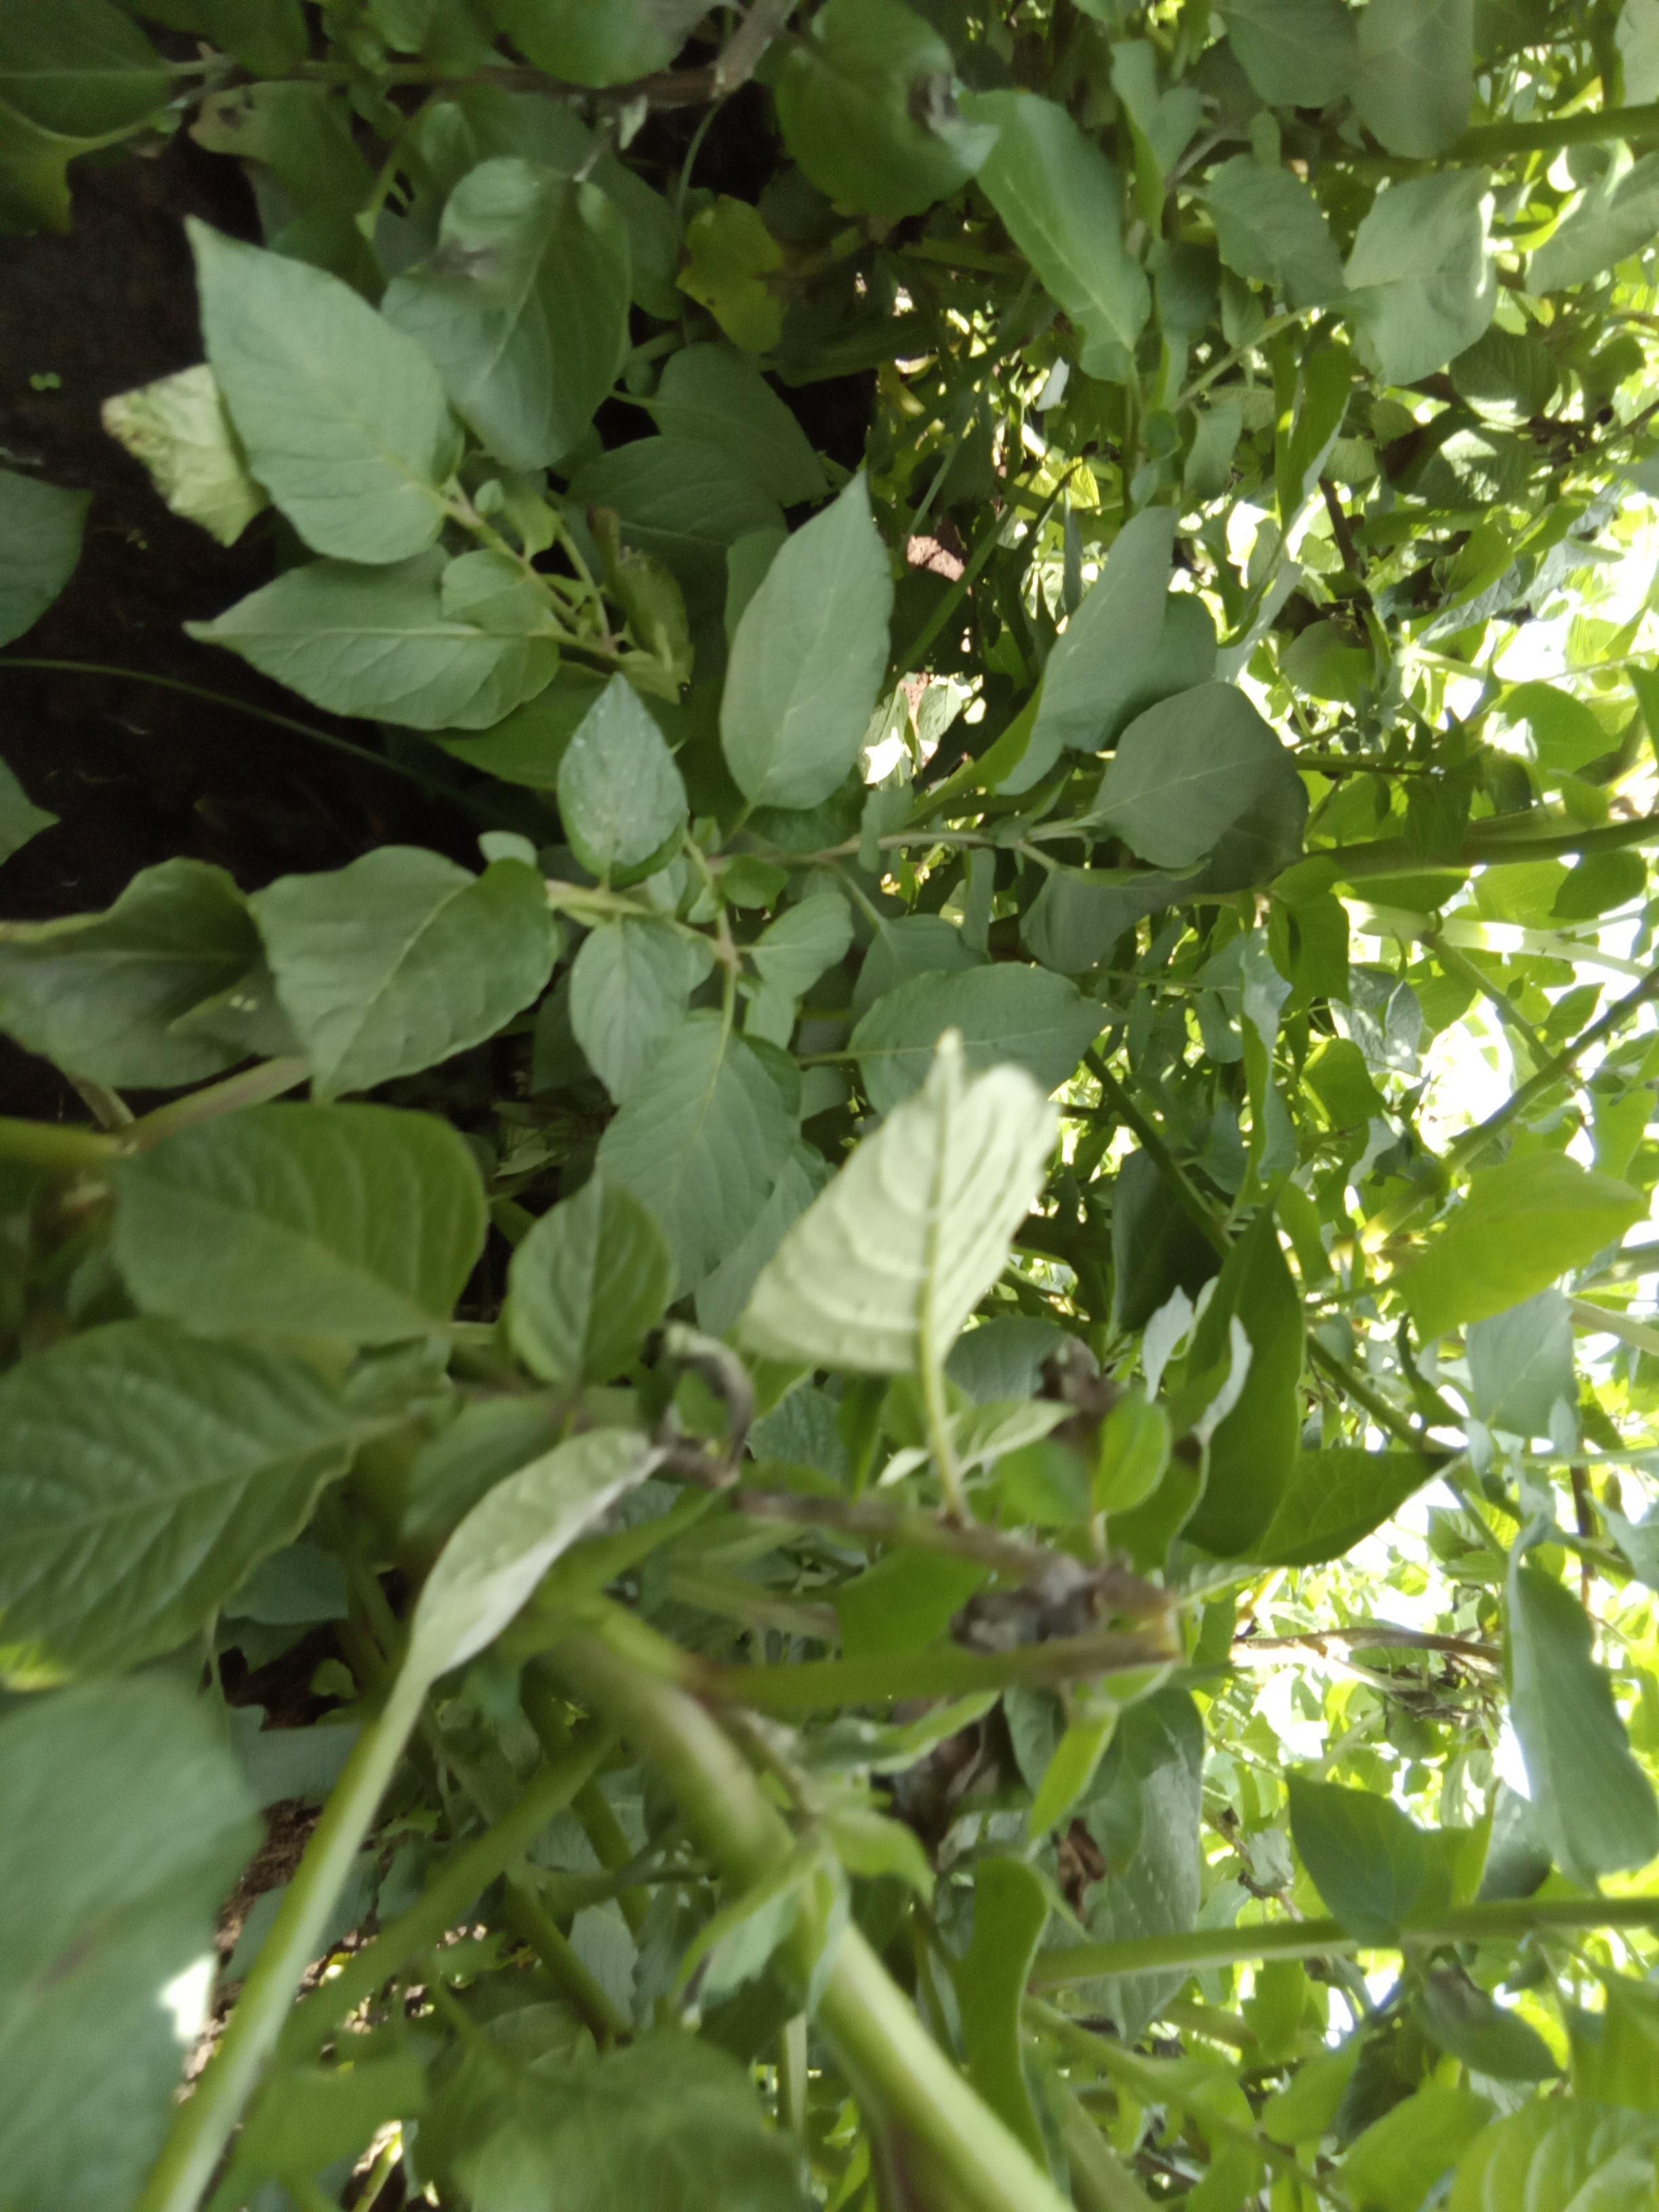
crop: potato
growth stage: vegetative
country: Kenya
